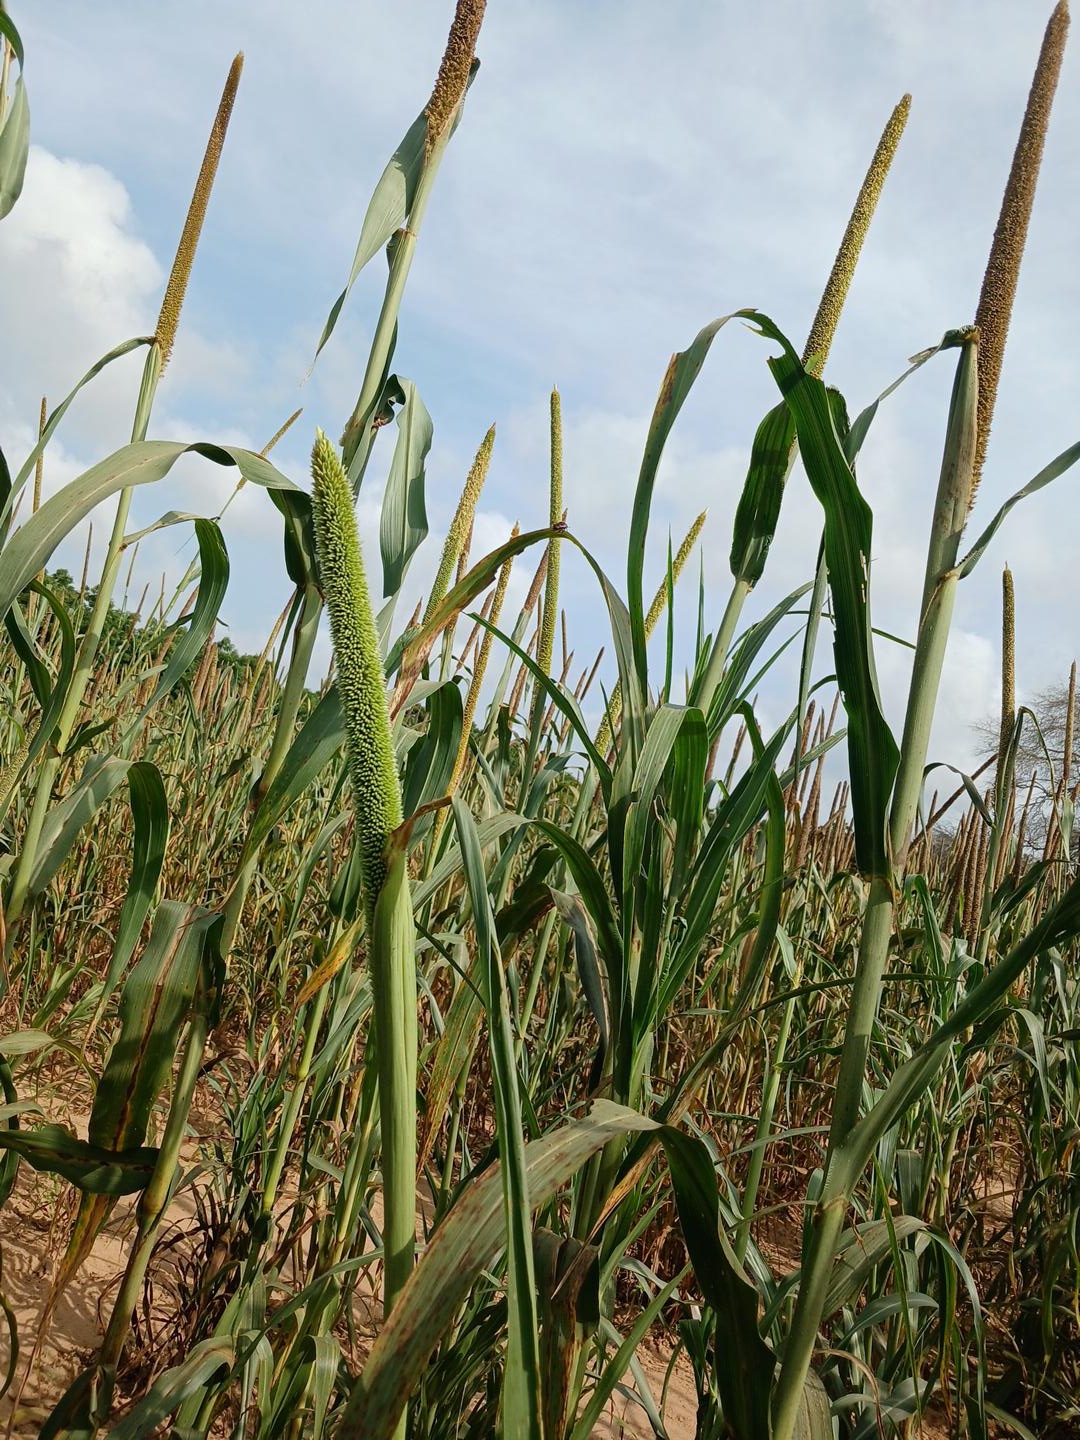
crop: pearl millet
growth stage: filling grain
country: Senegal
